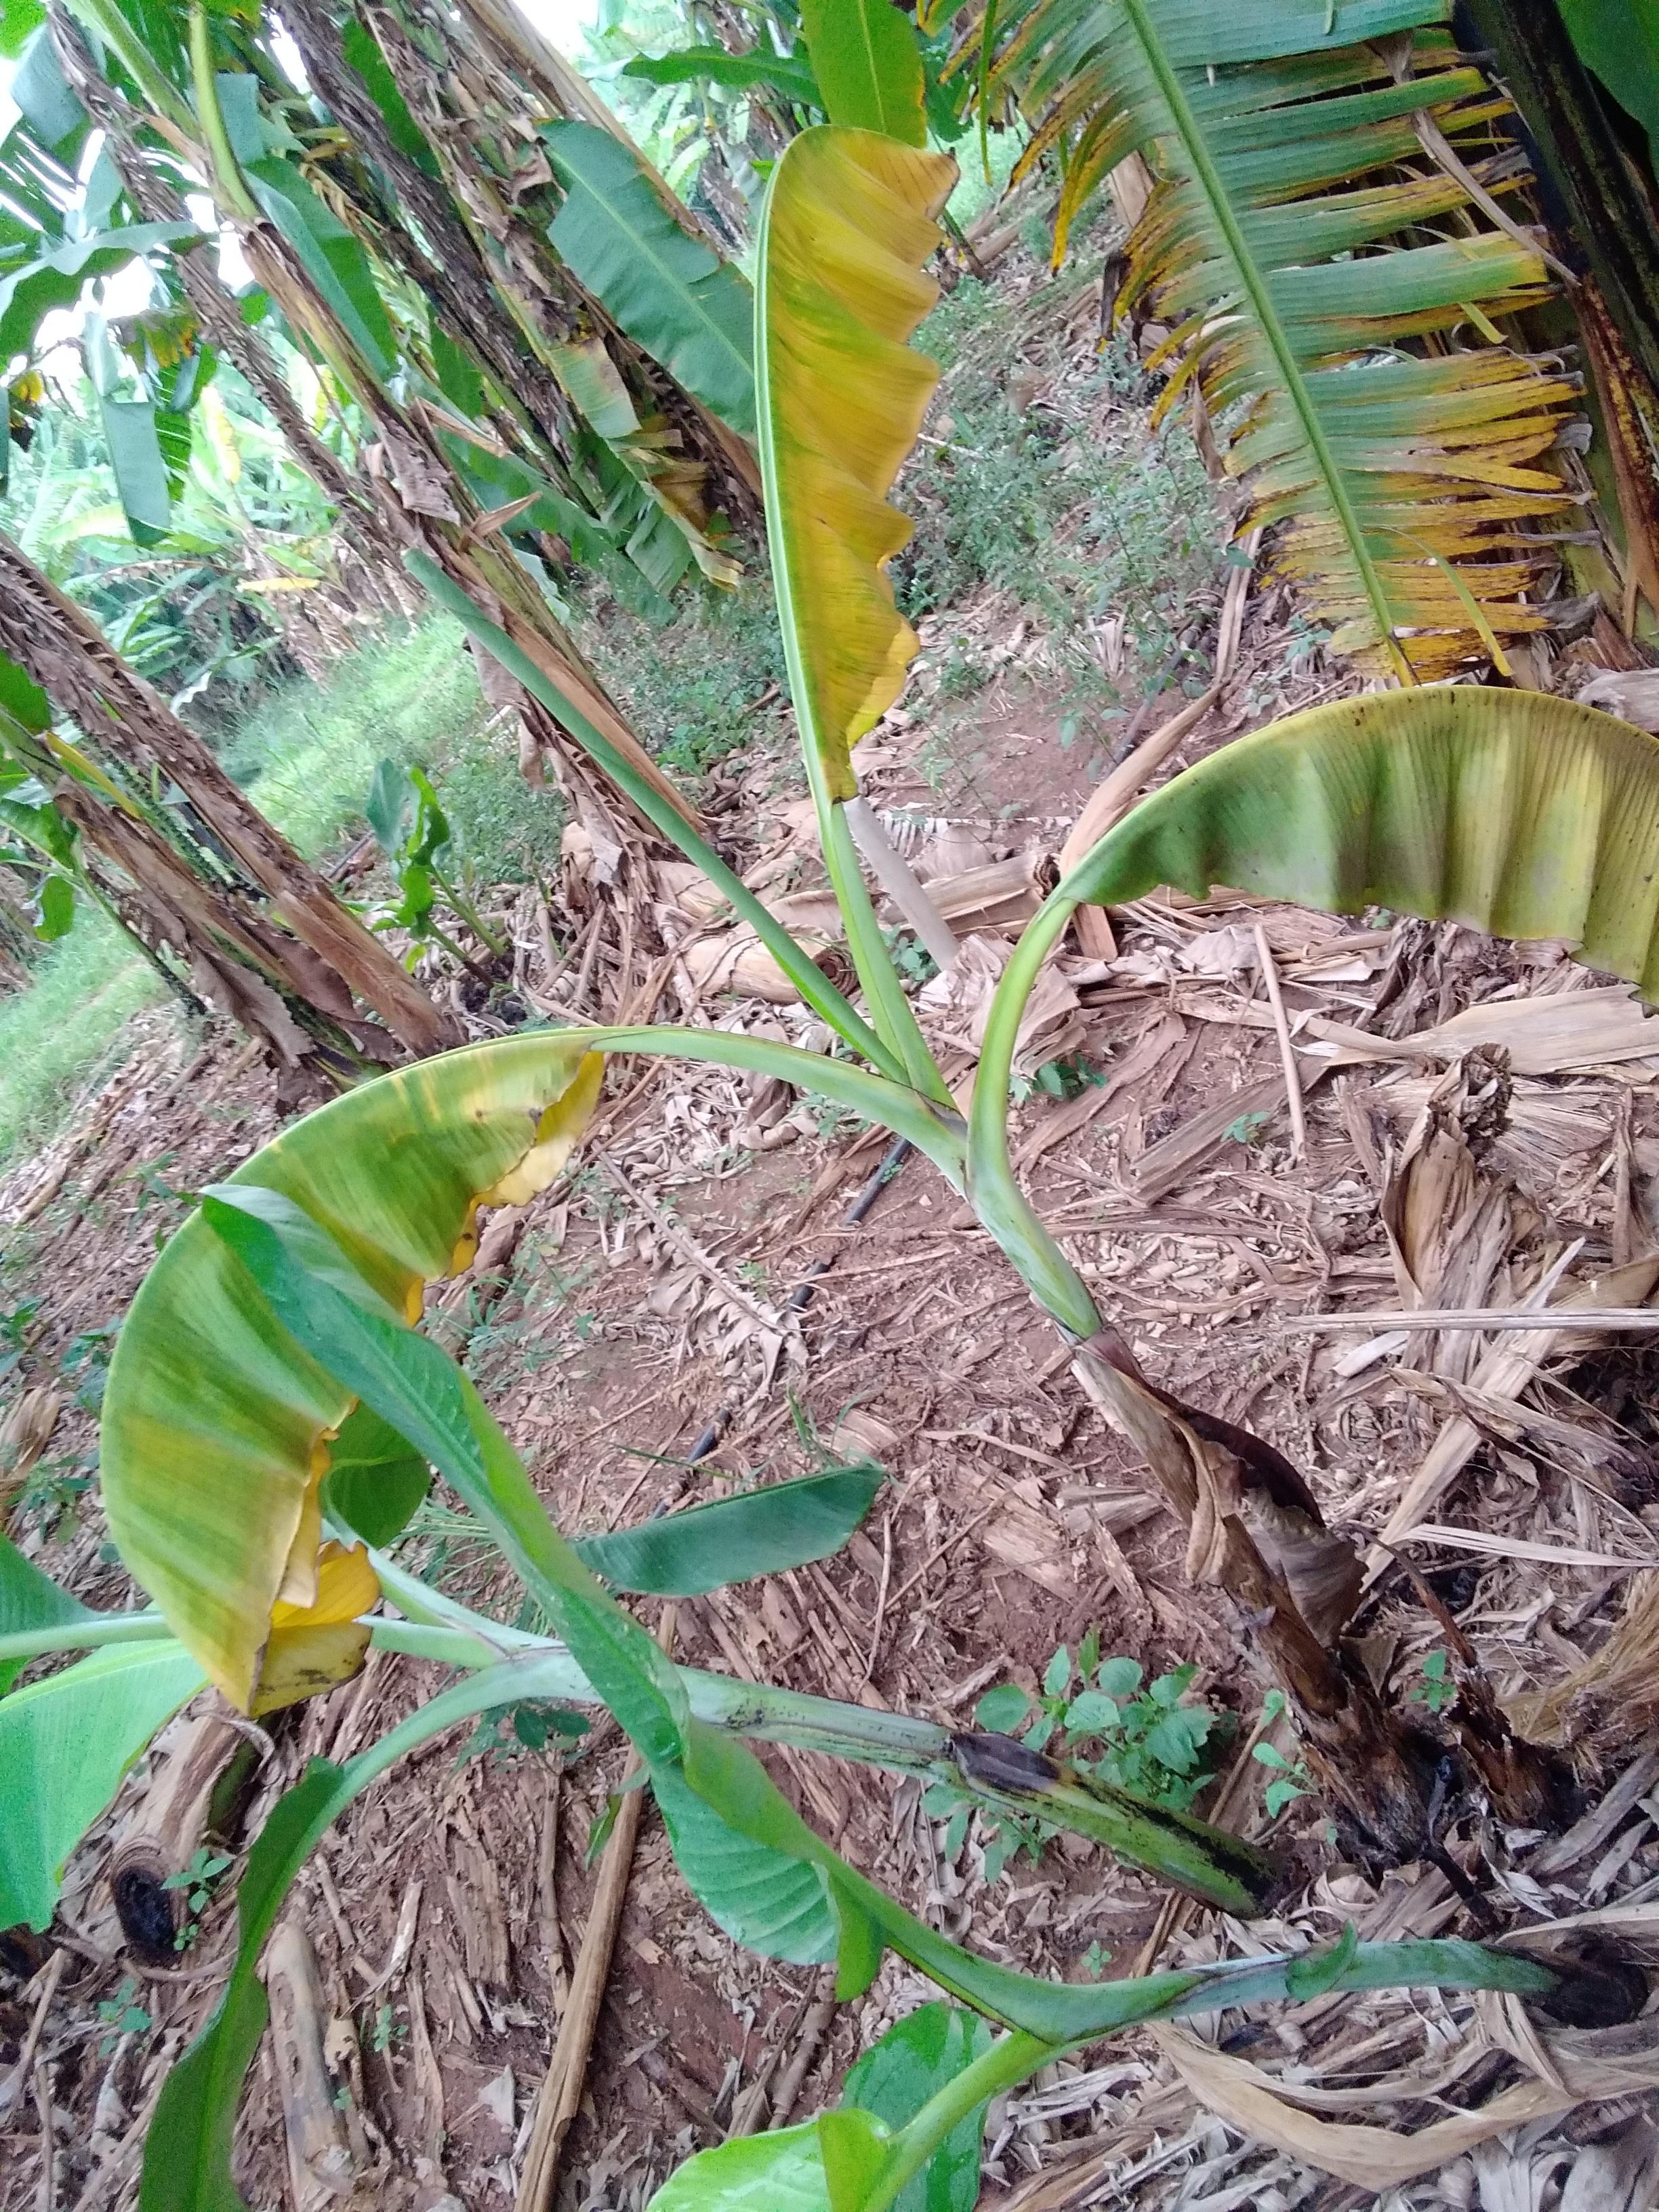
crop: banana
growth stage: vegetative
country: Uganda
